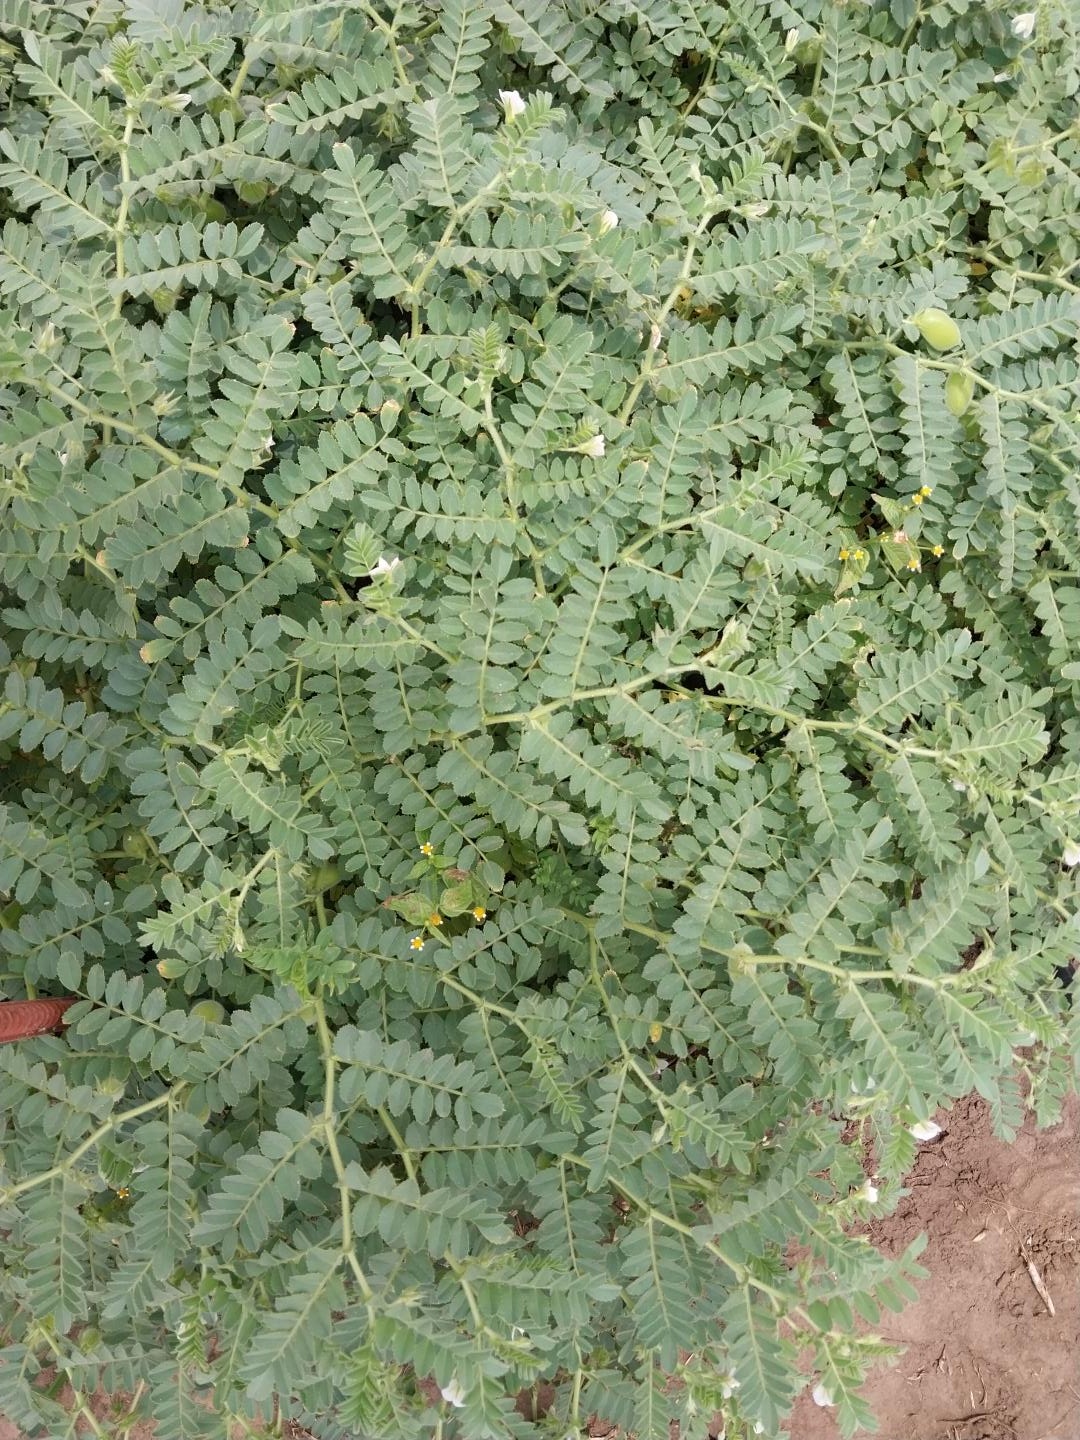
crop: chickpea
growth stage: development pod
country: Tanzania
